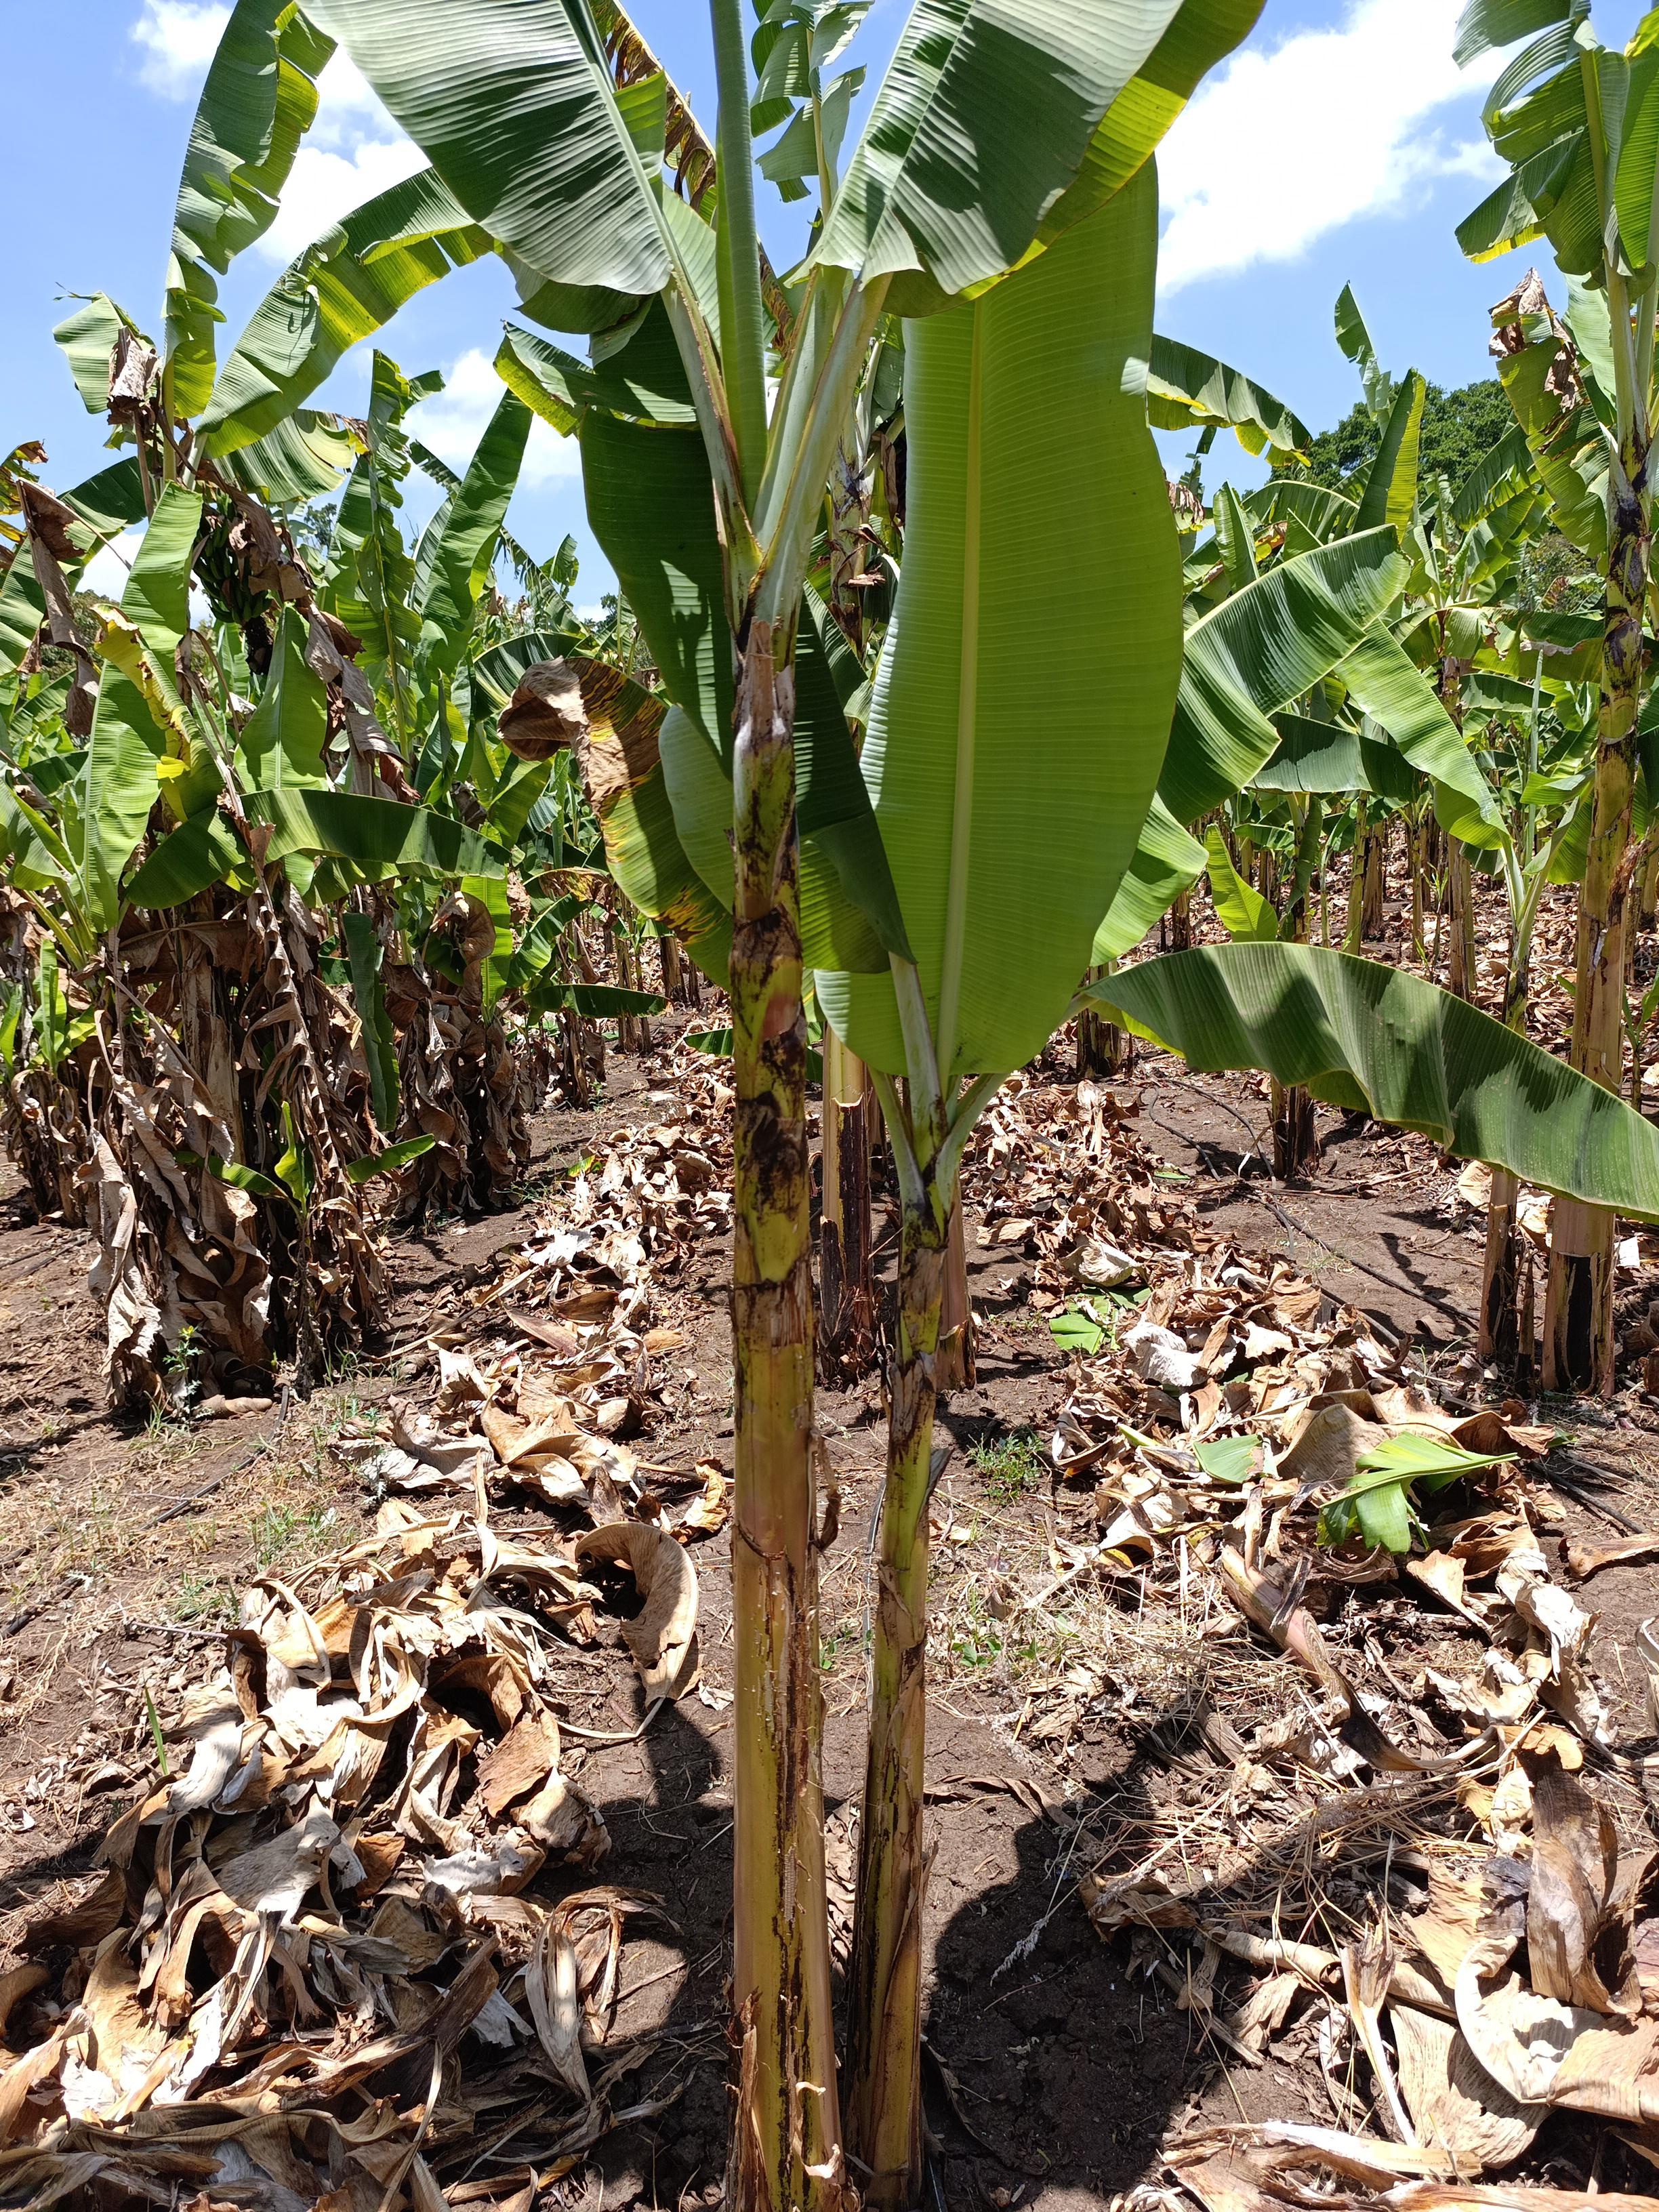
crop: banana
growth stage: vegetative
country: Tanzania
